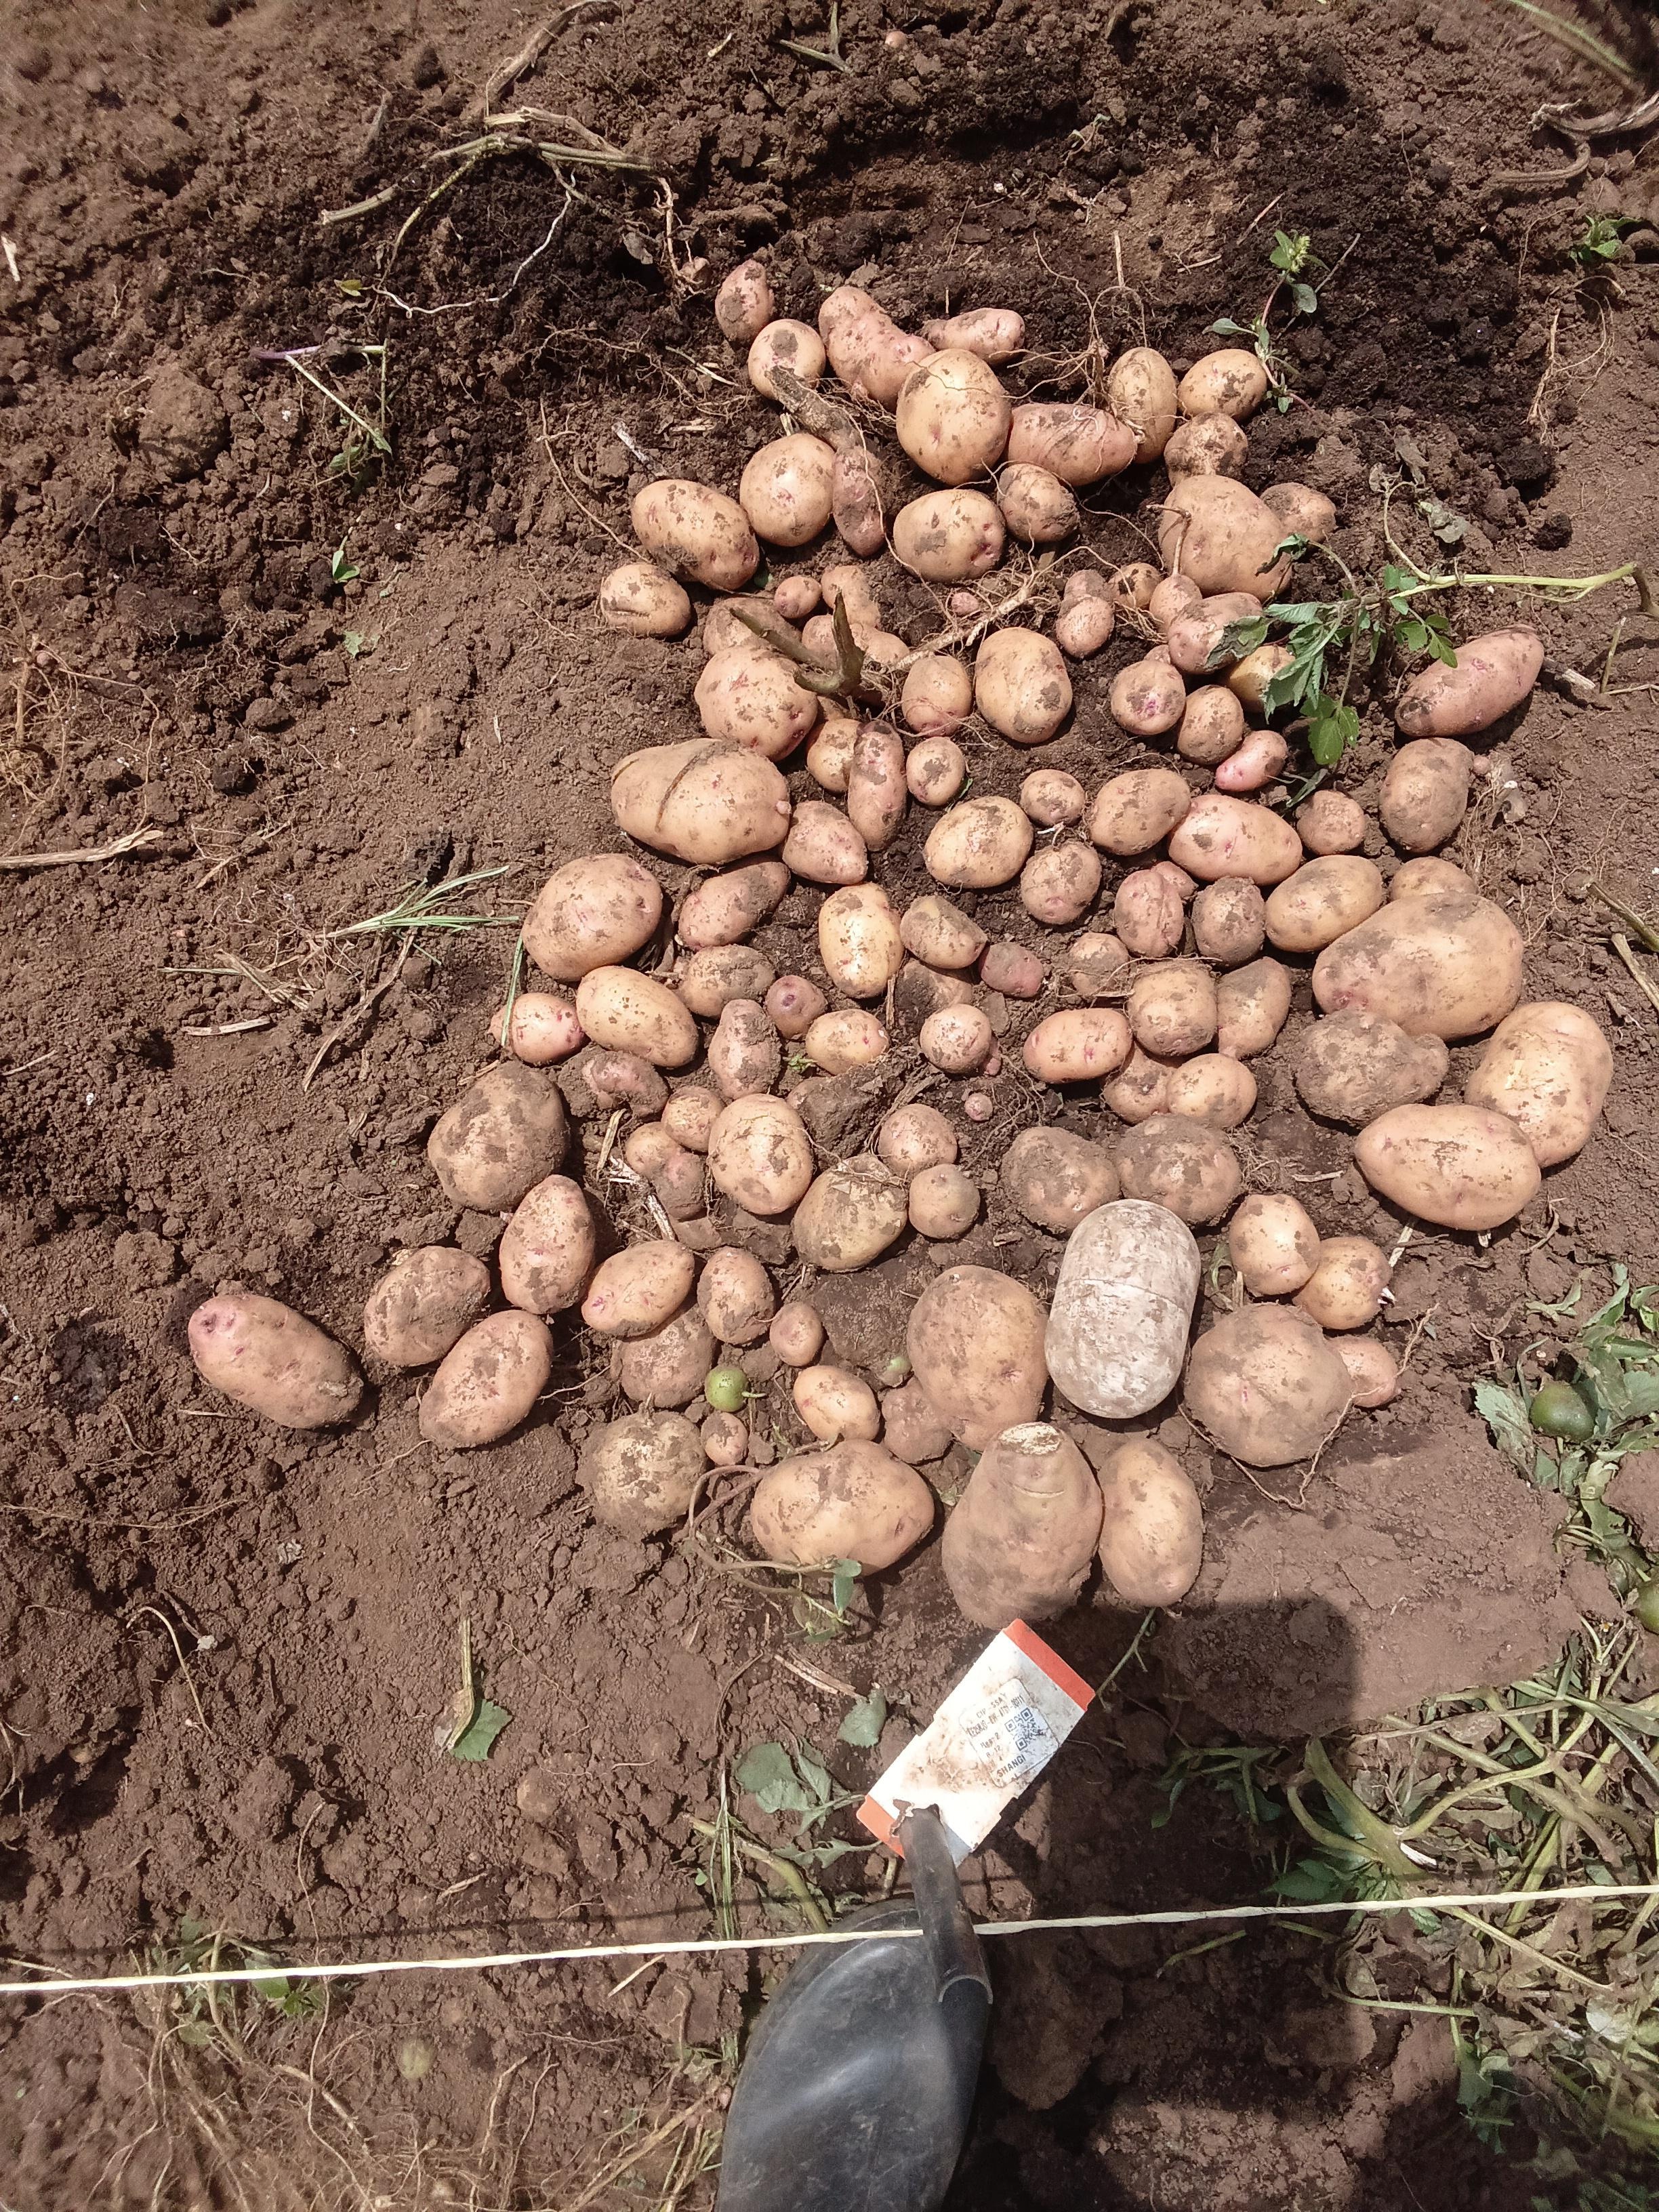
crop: potato
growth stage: harvest
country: Kenya
